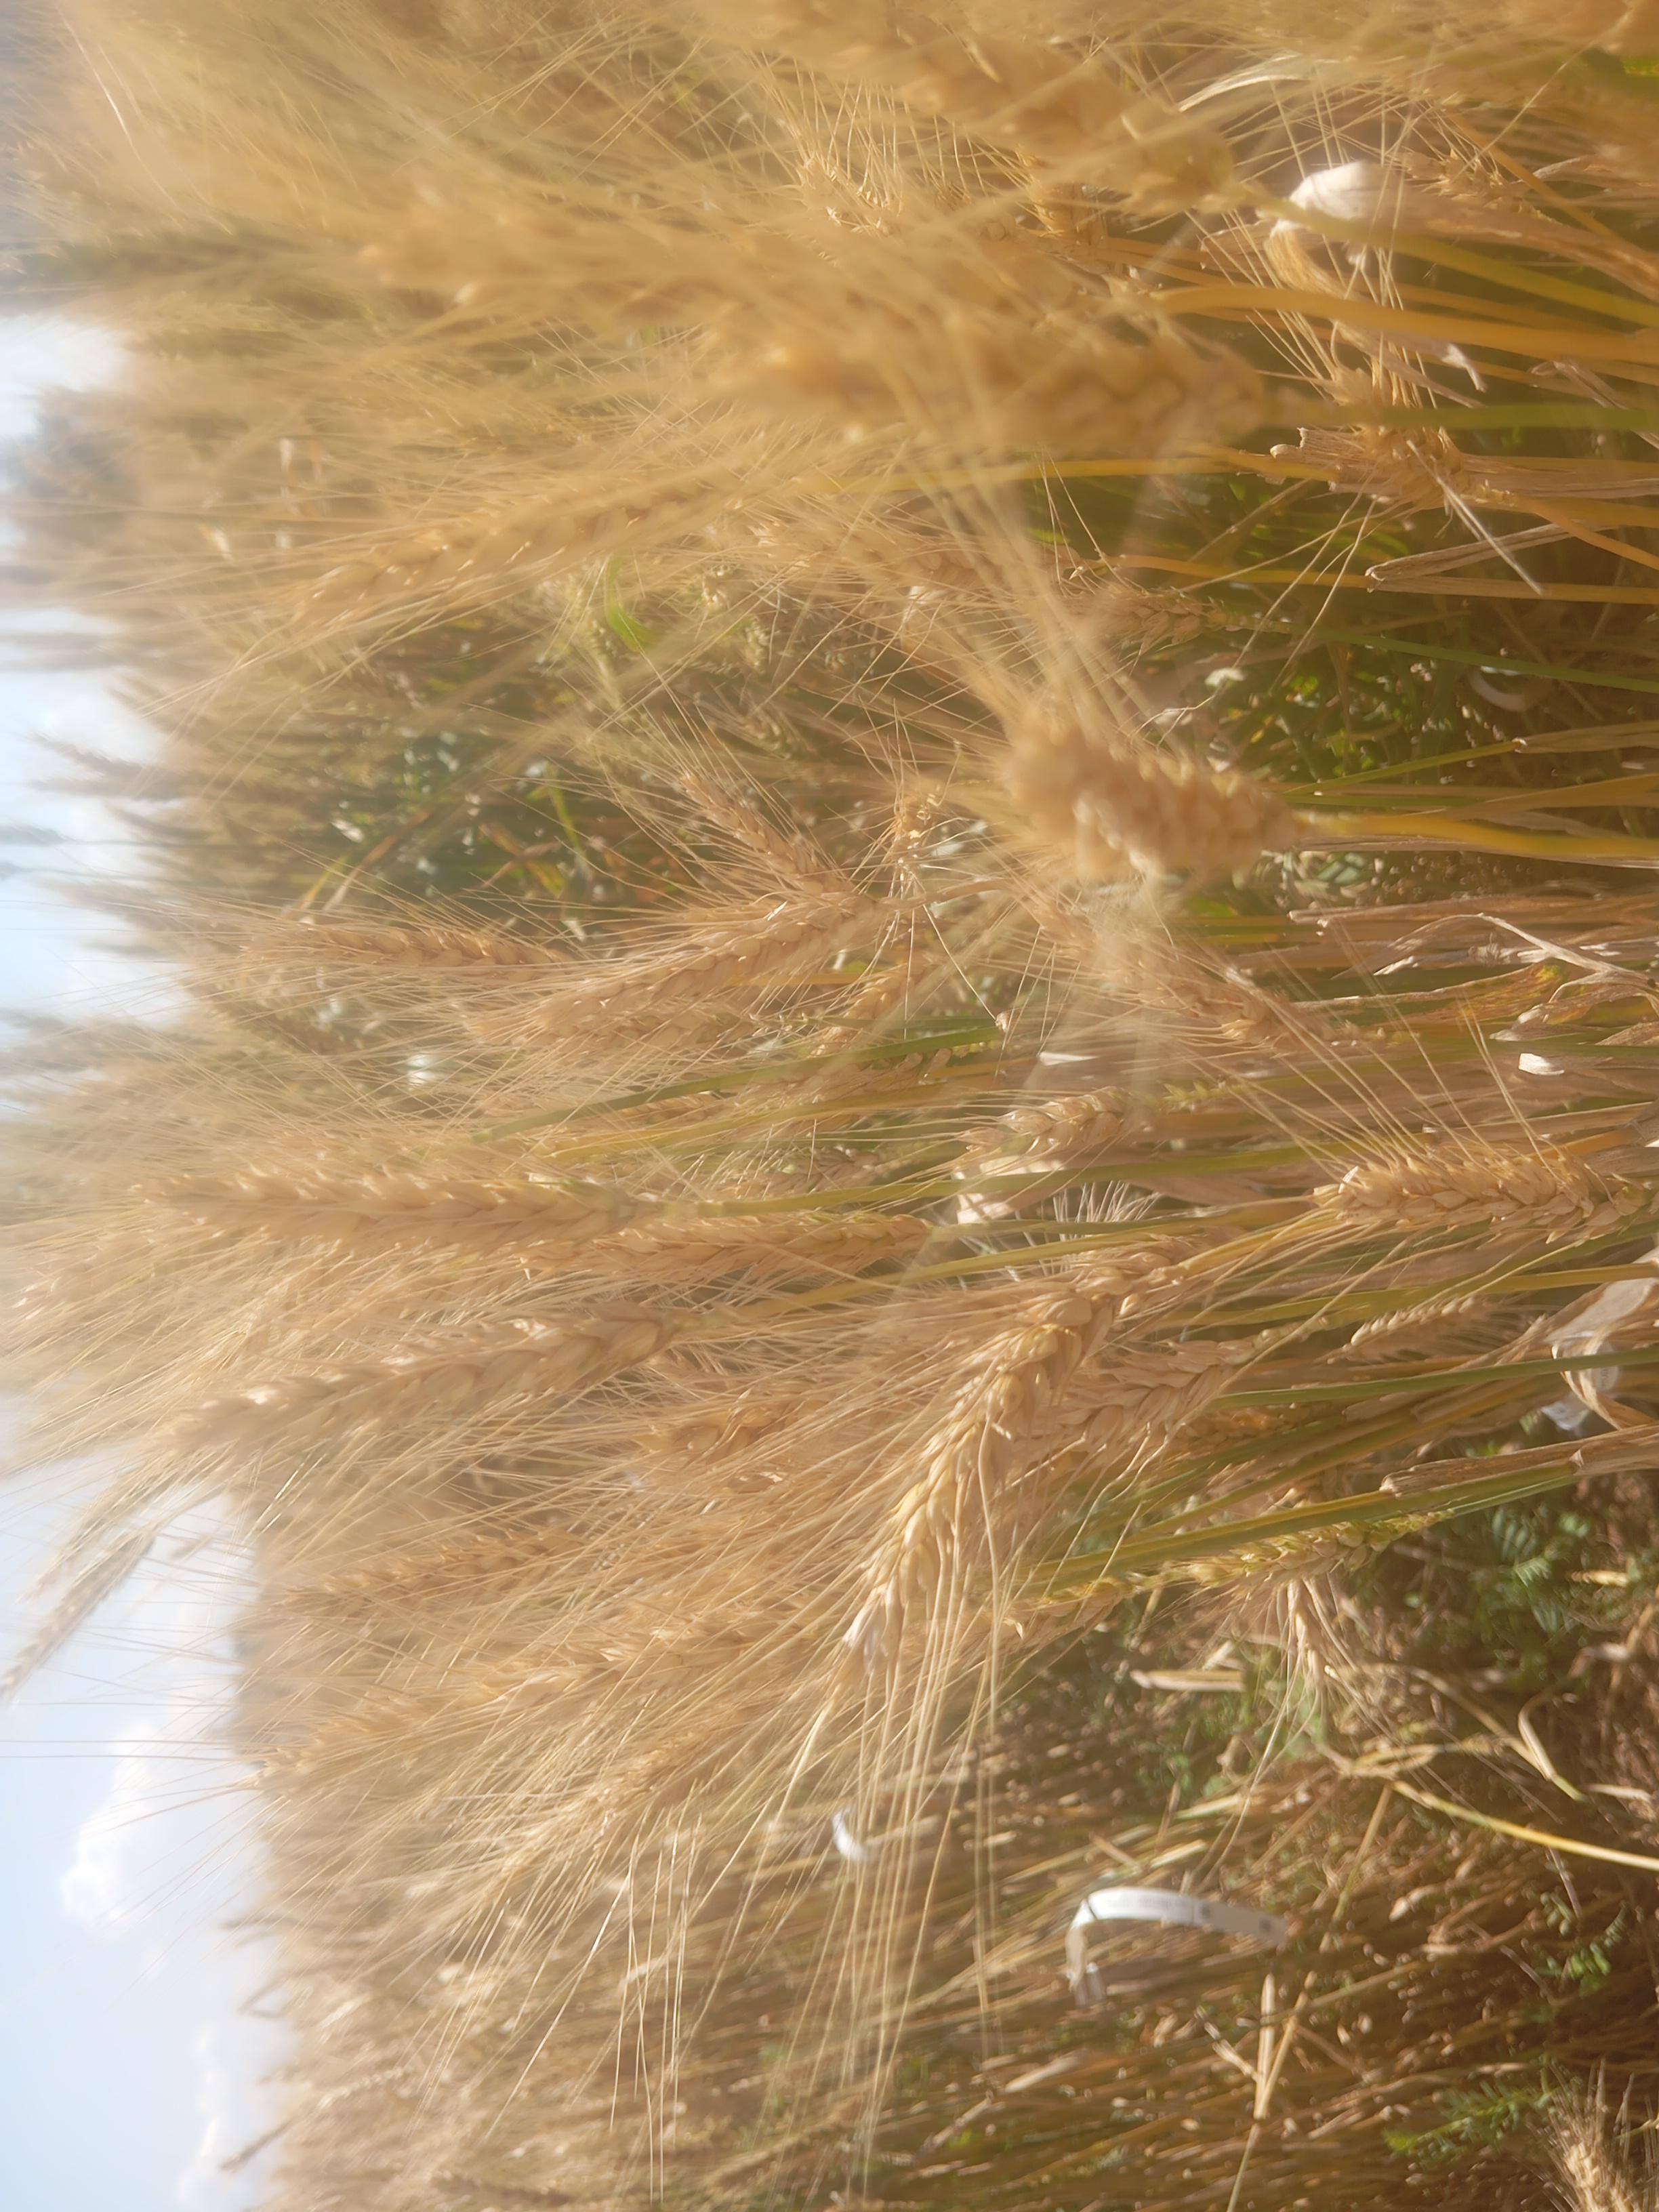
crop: wheat
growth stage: maturity
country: Kenya
